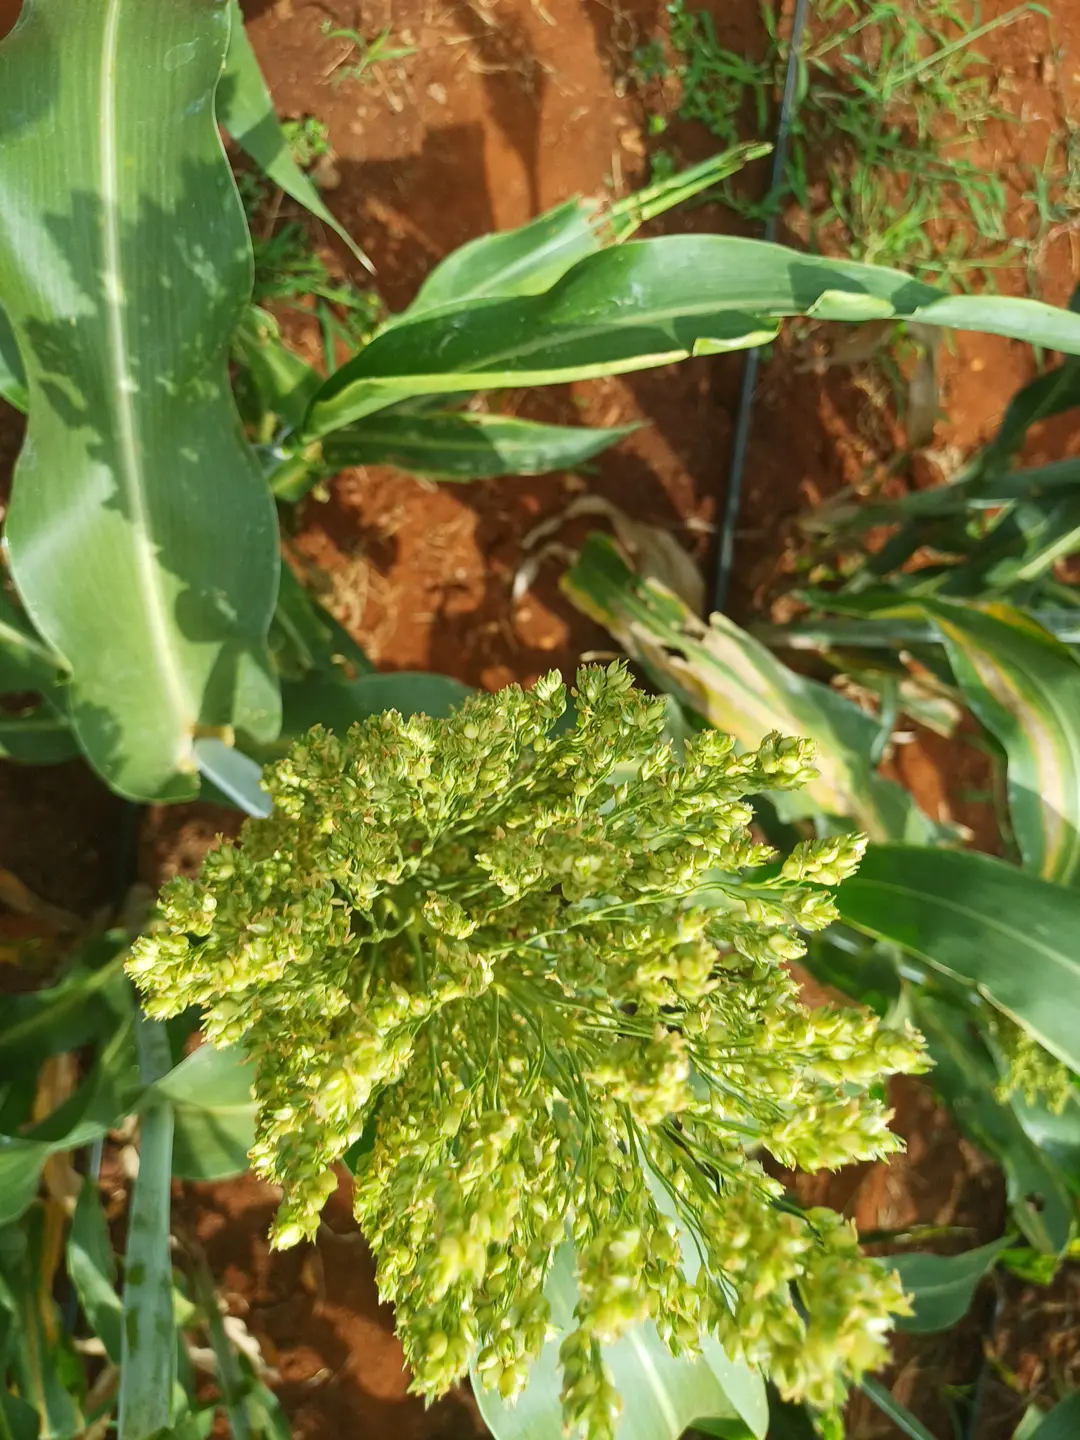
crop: sorghum
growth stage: flowering
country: Kenya
